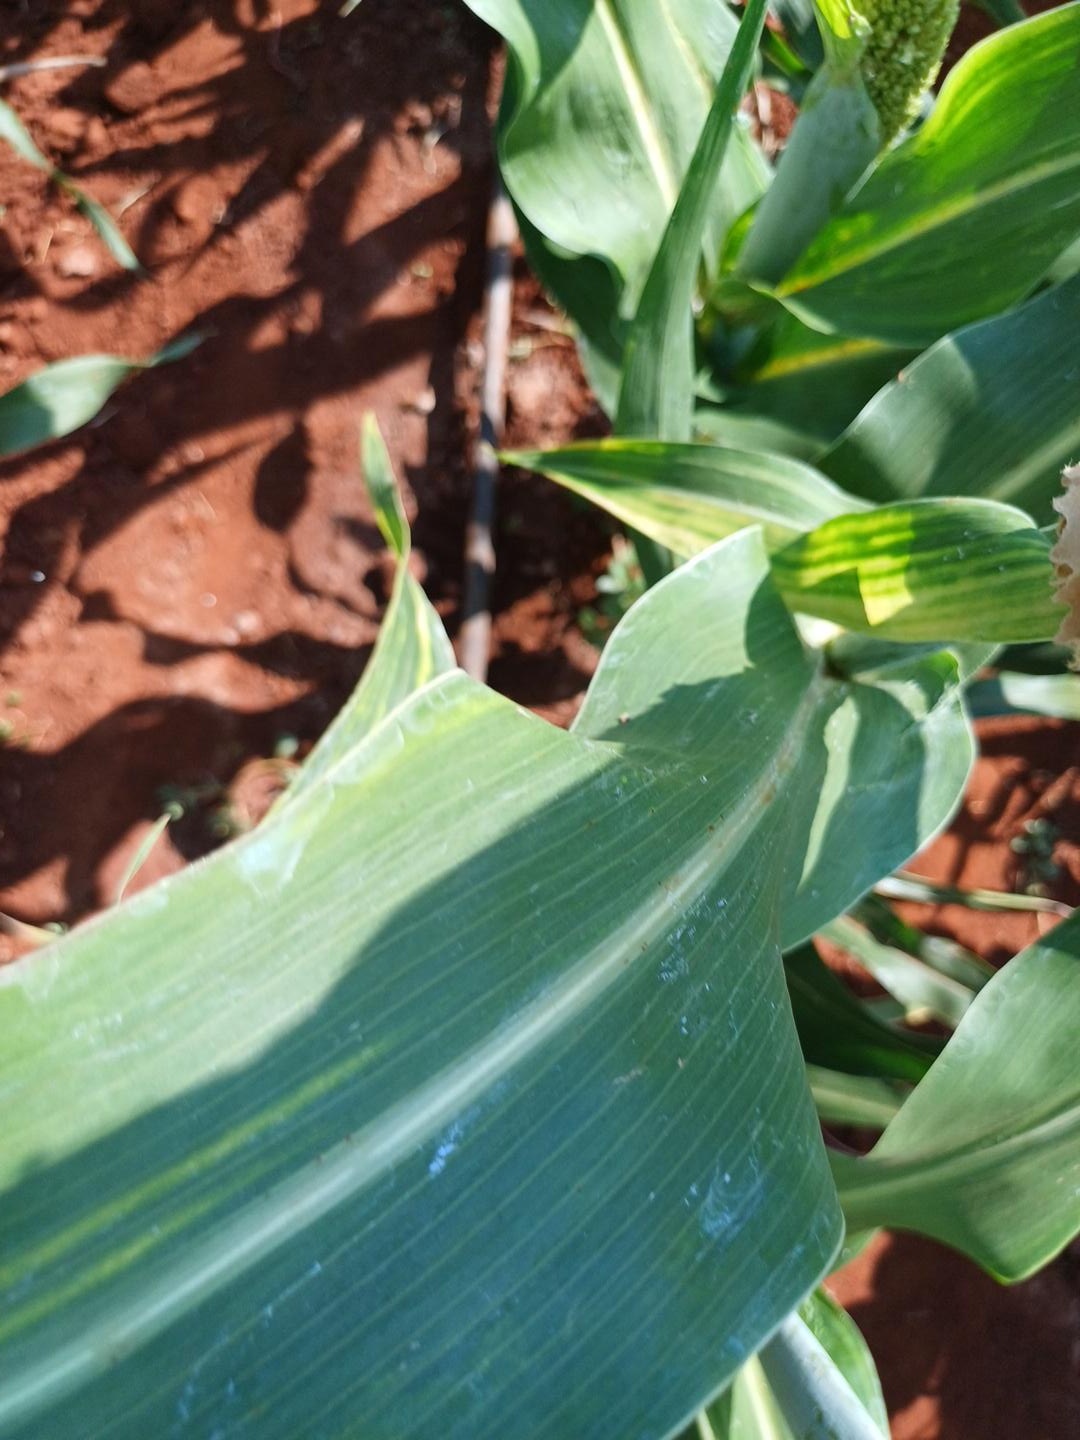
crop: sorghum
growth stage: heading tuber
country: Kenya
